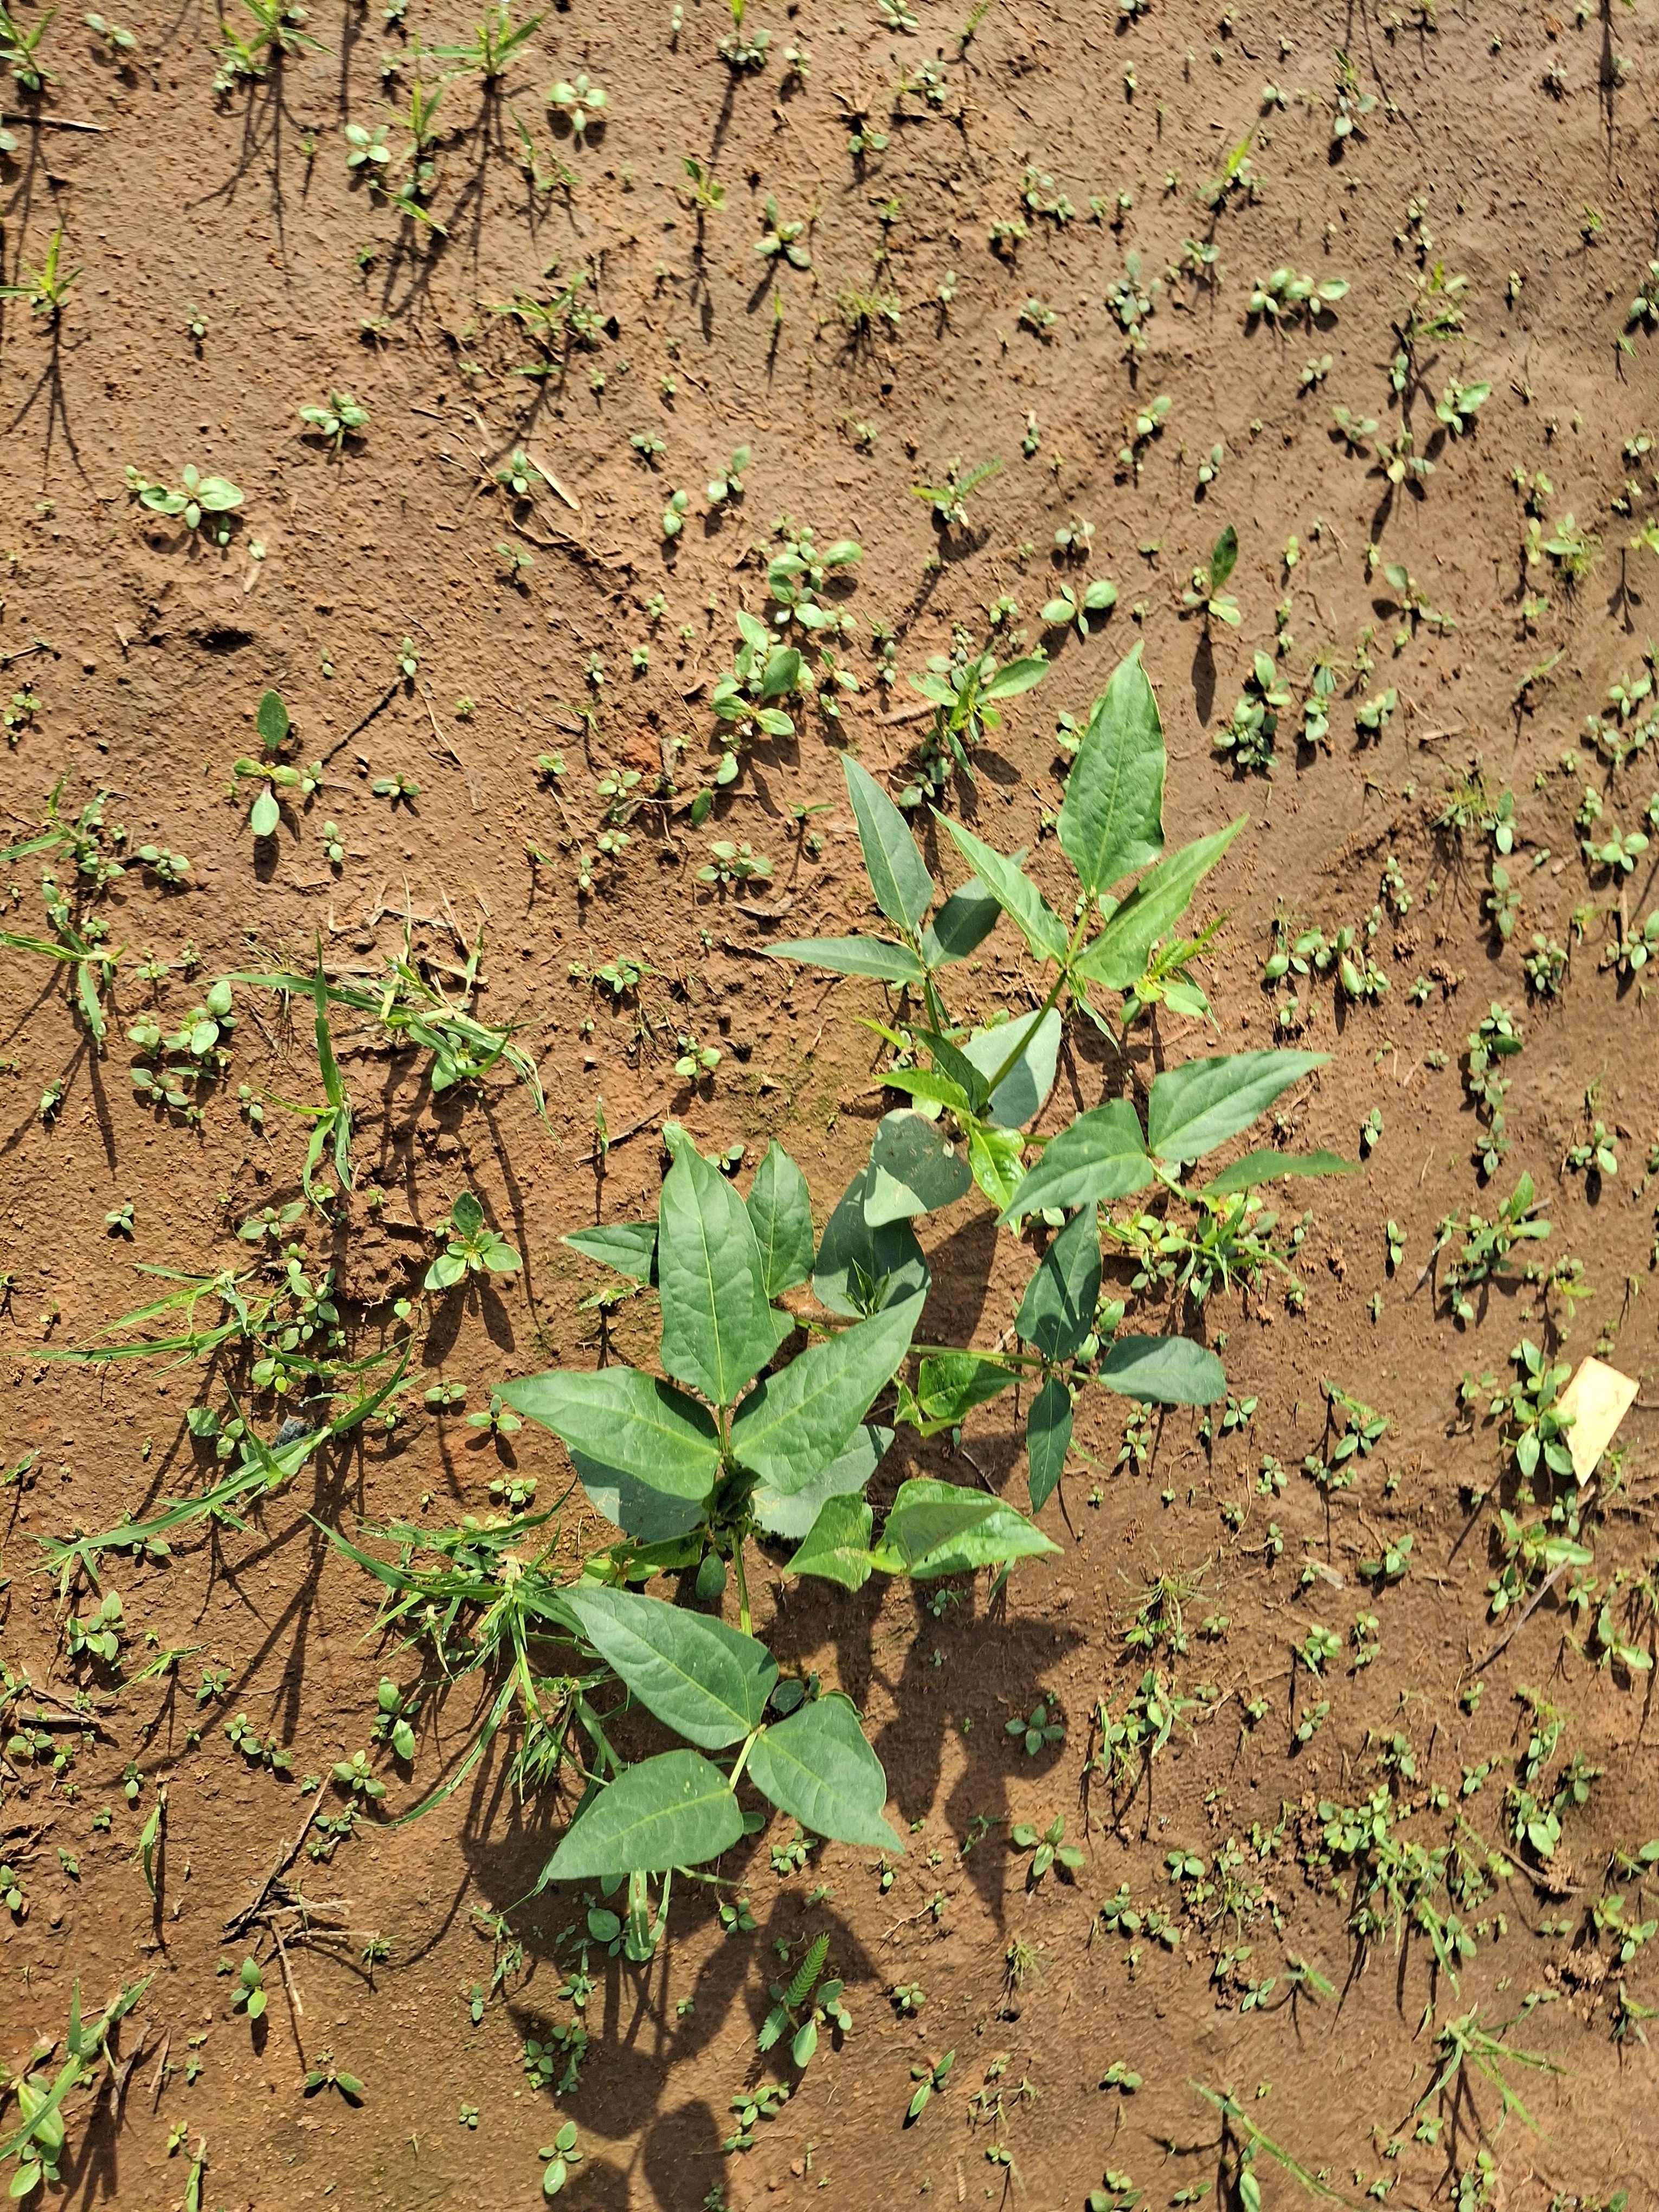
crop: cowpea
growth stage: sprouting emergence
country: Nigeria
